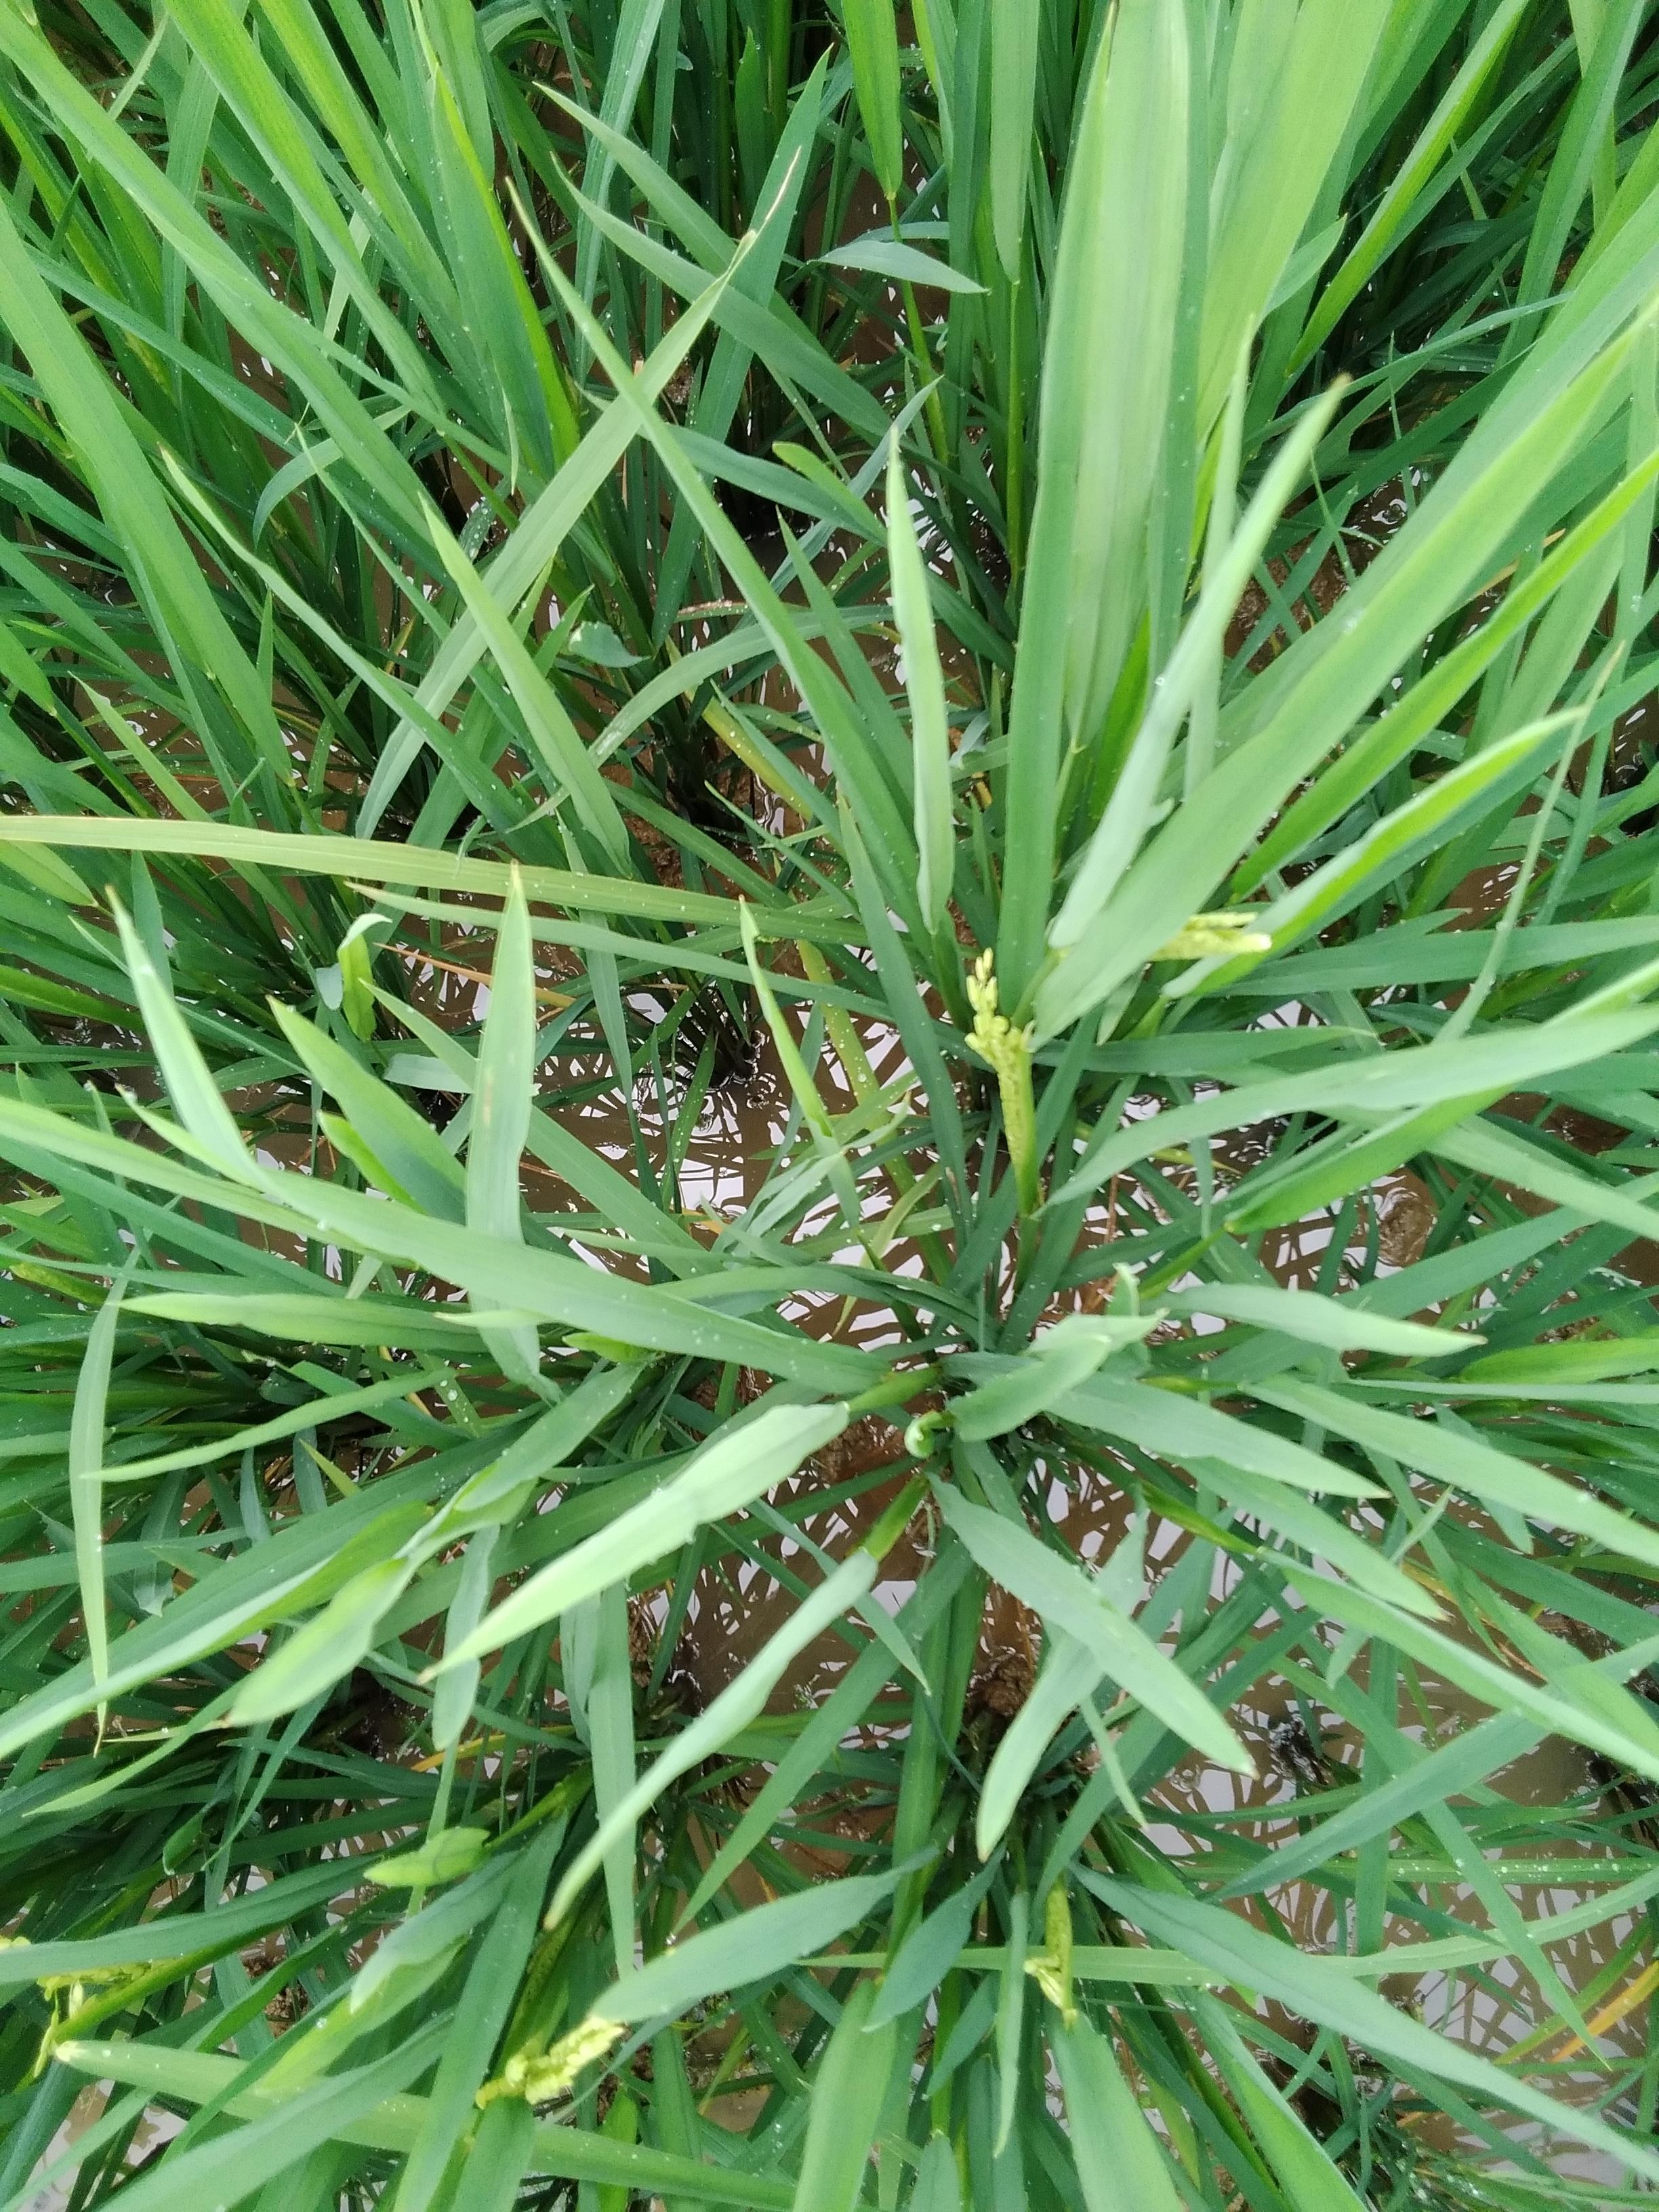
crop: rice
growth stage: heading
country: Nigeria
